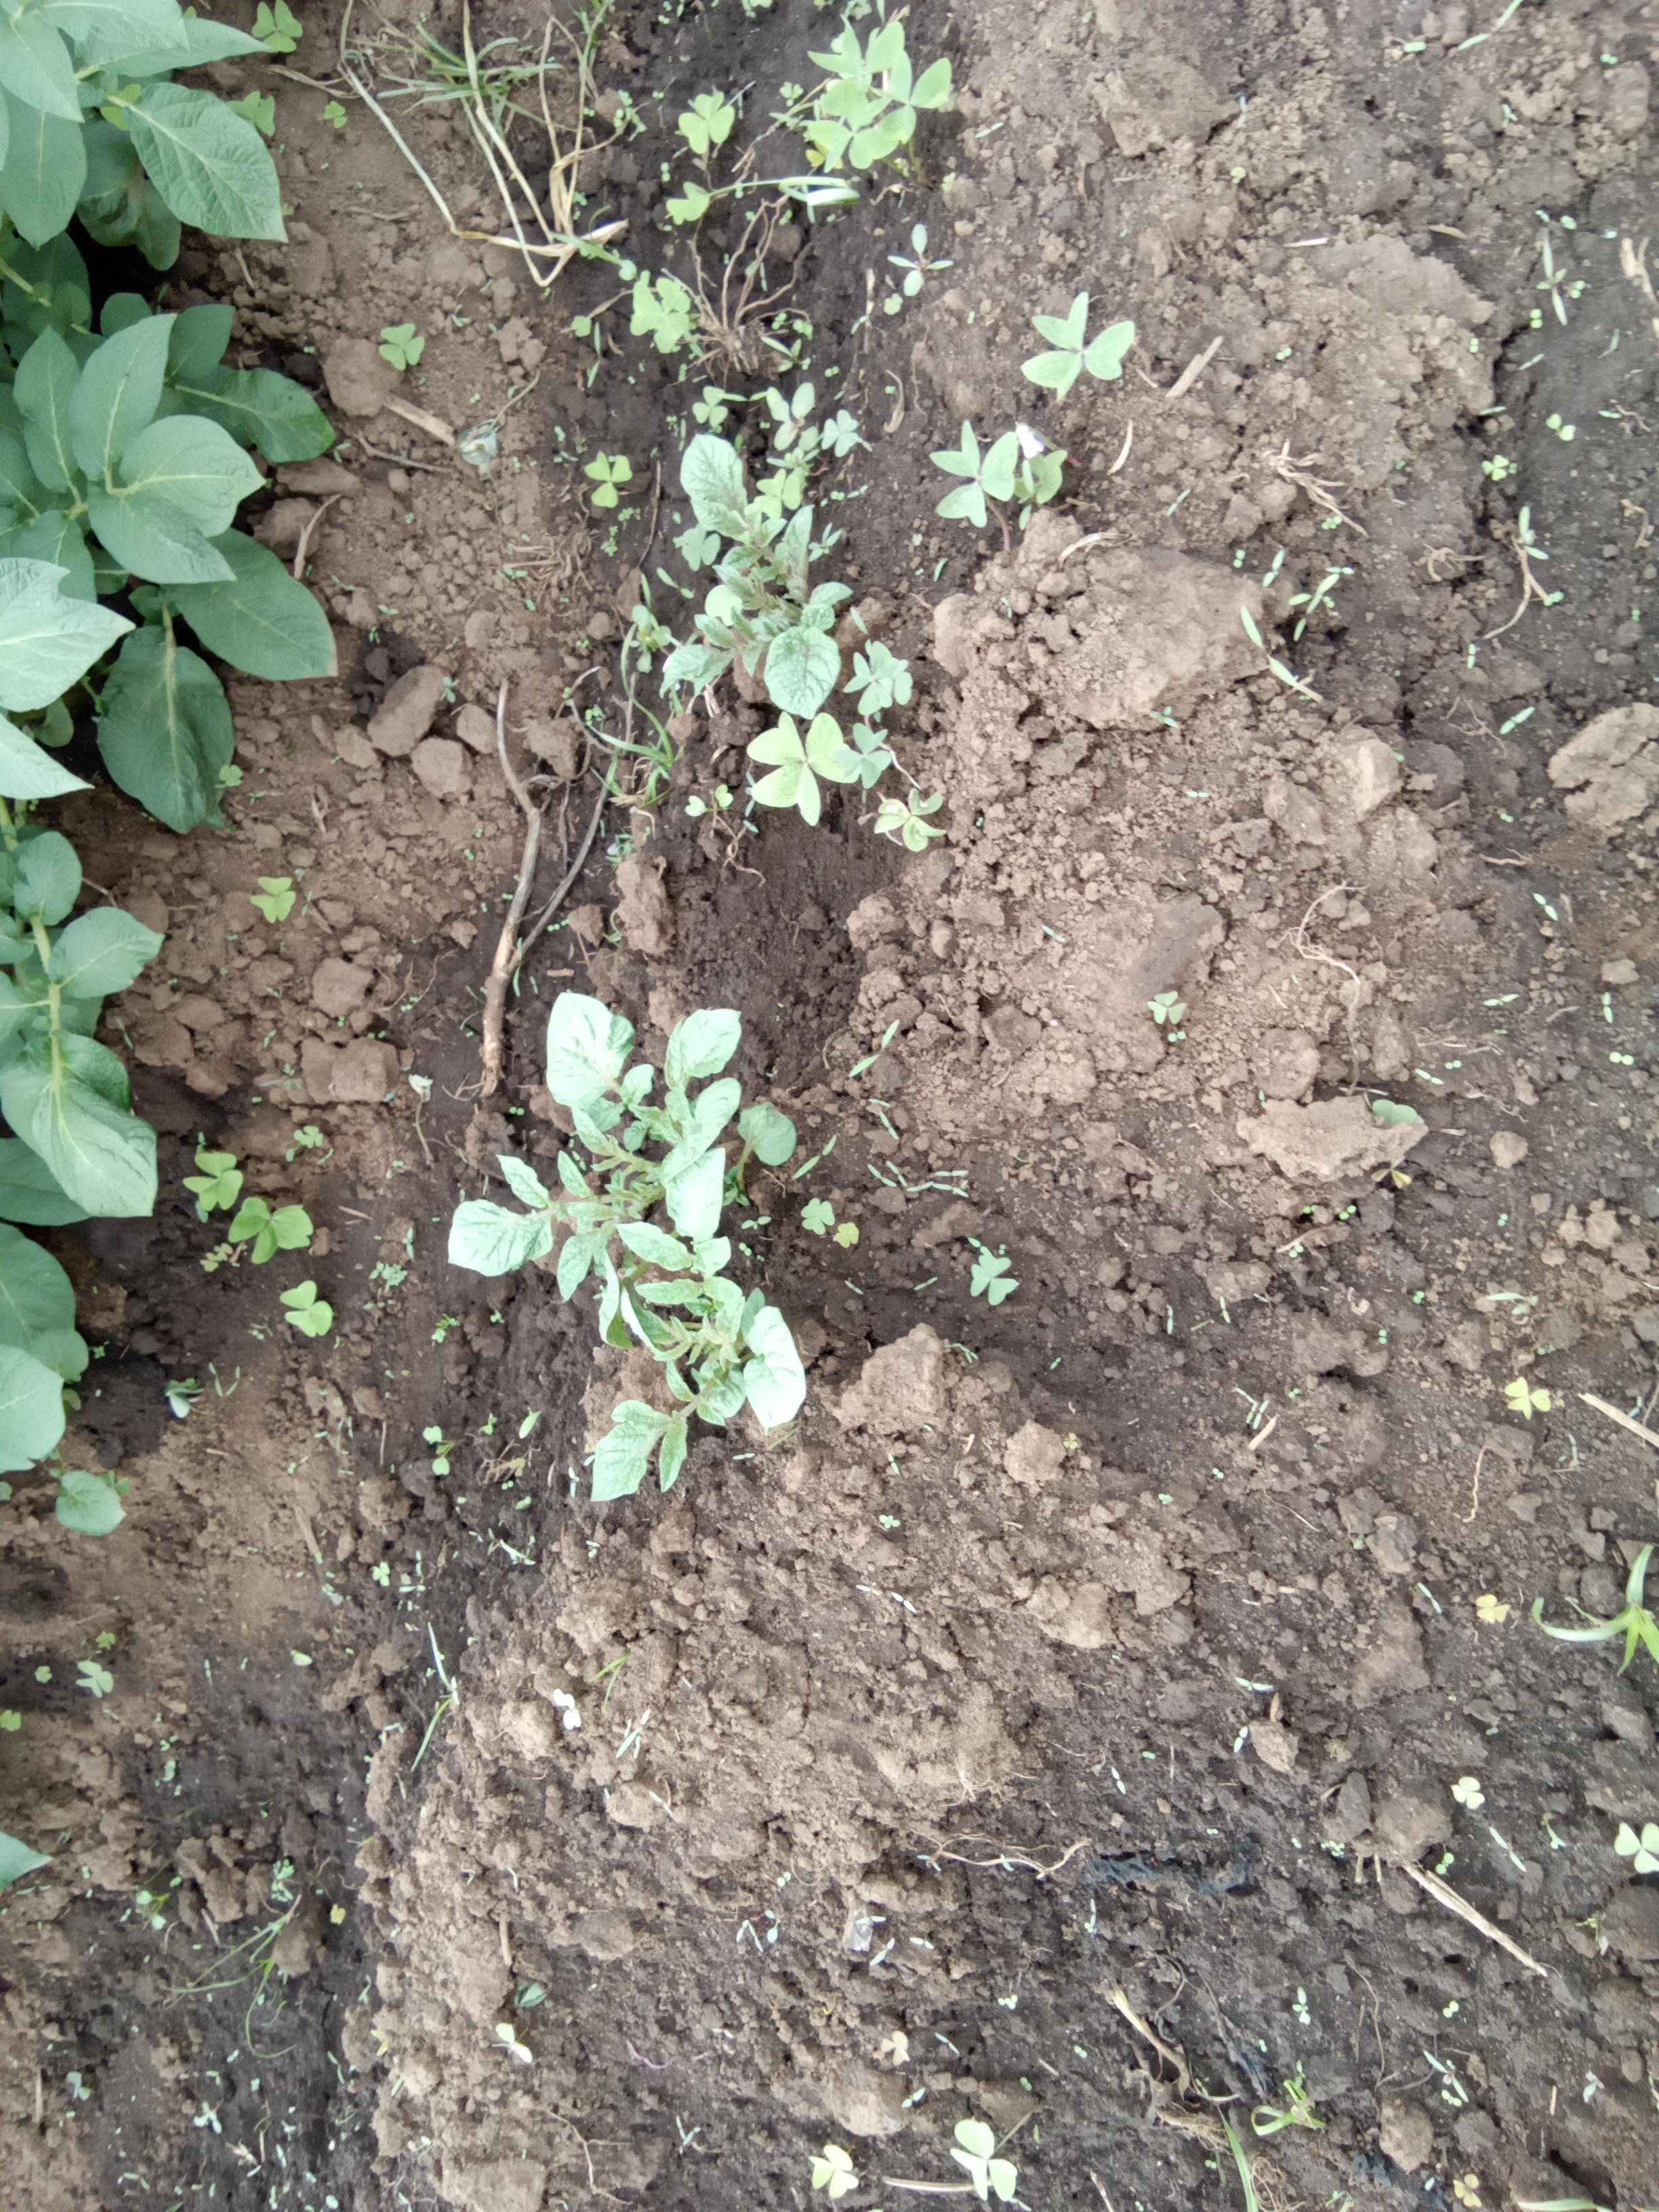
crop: potato
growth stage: vegetative
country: Kenya
